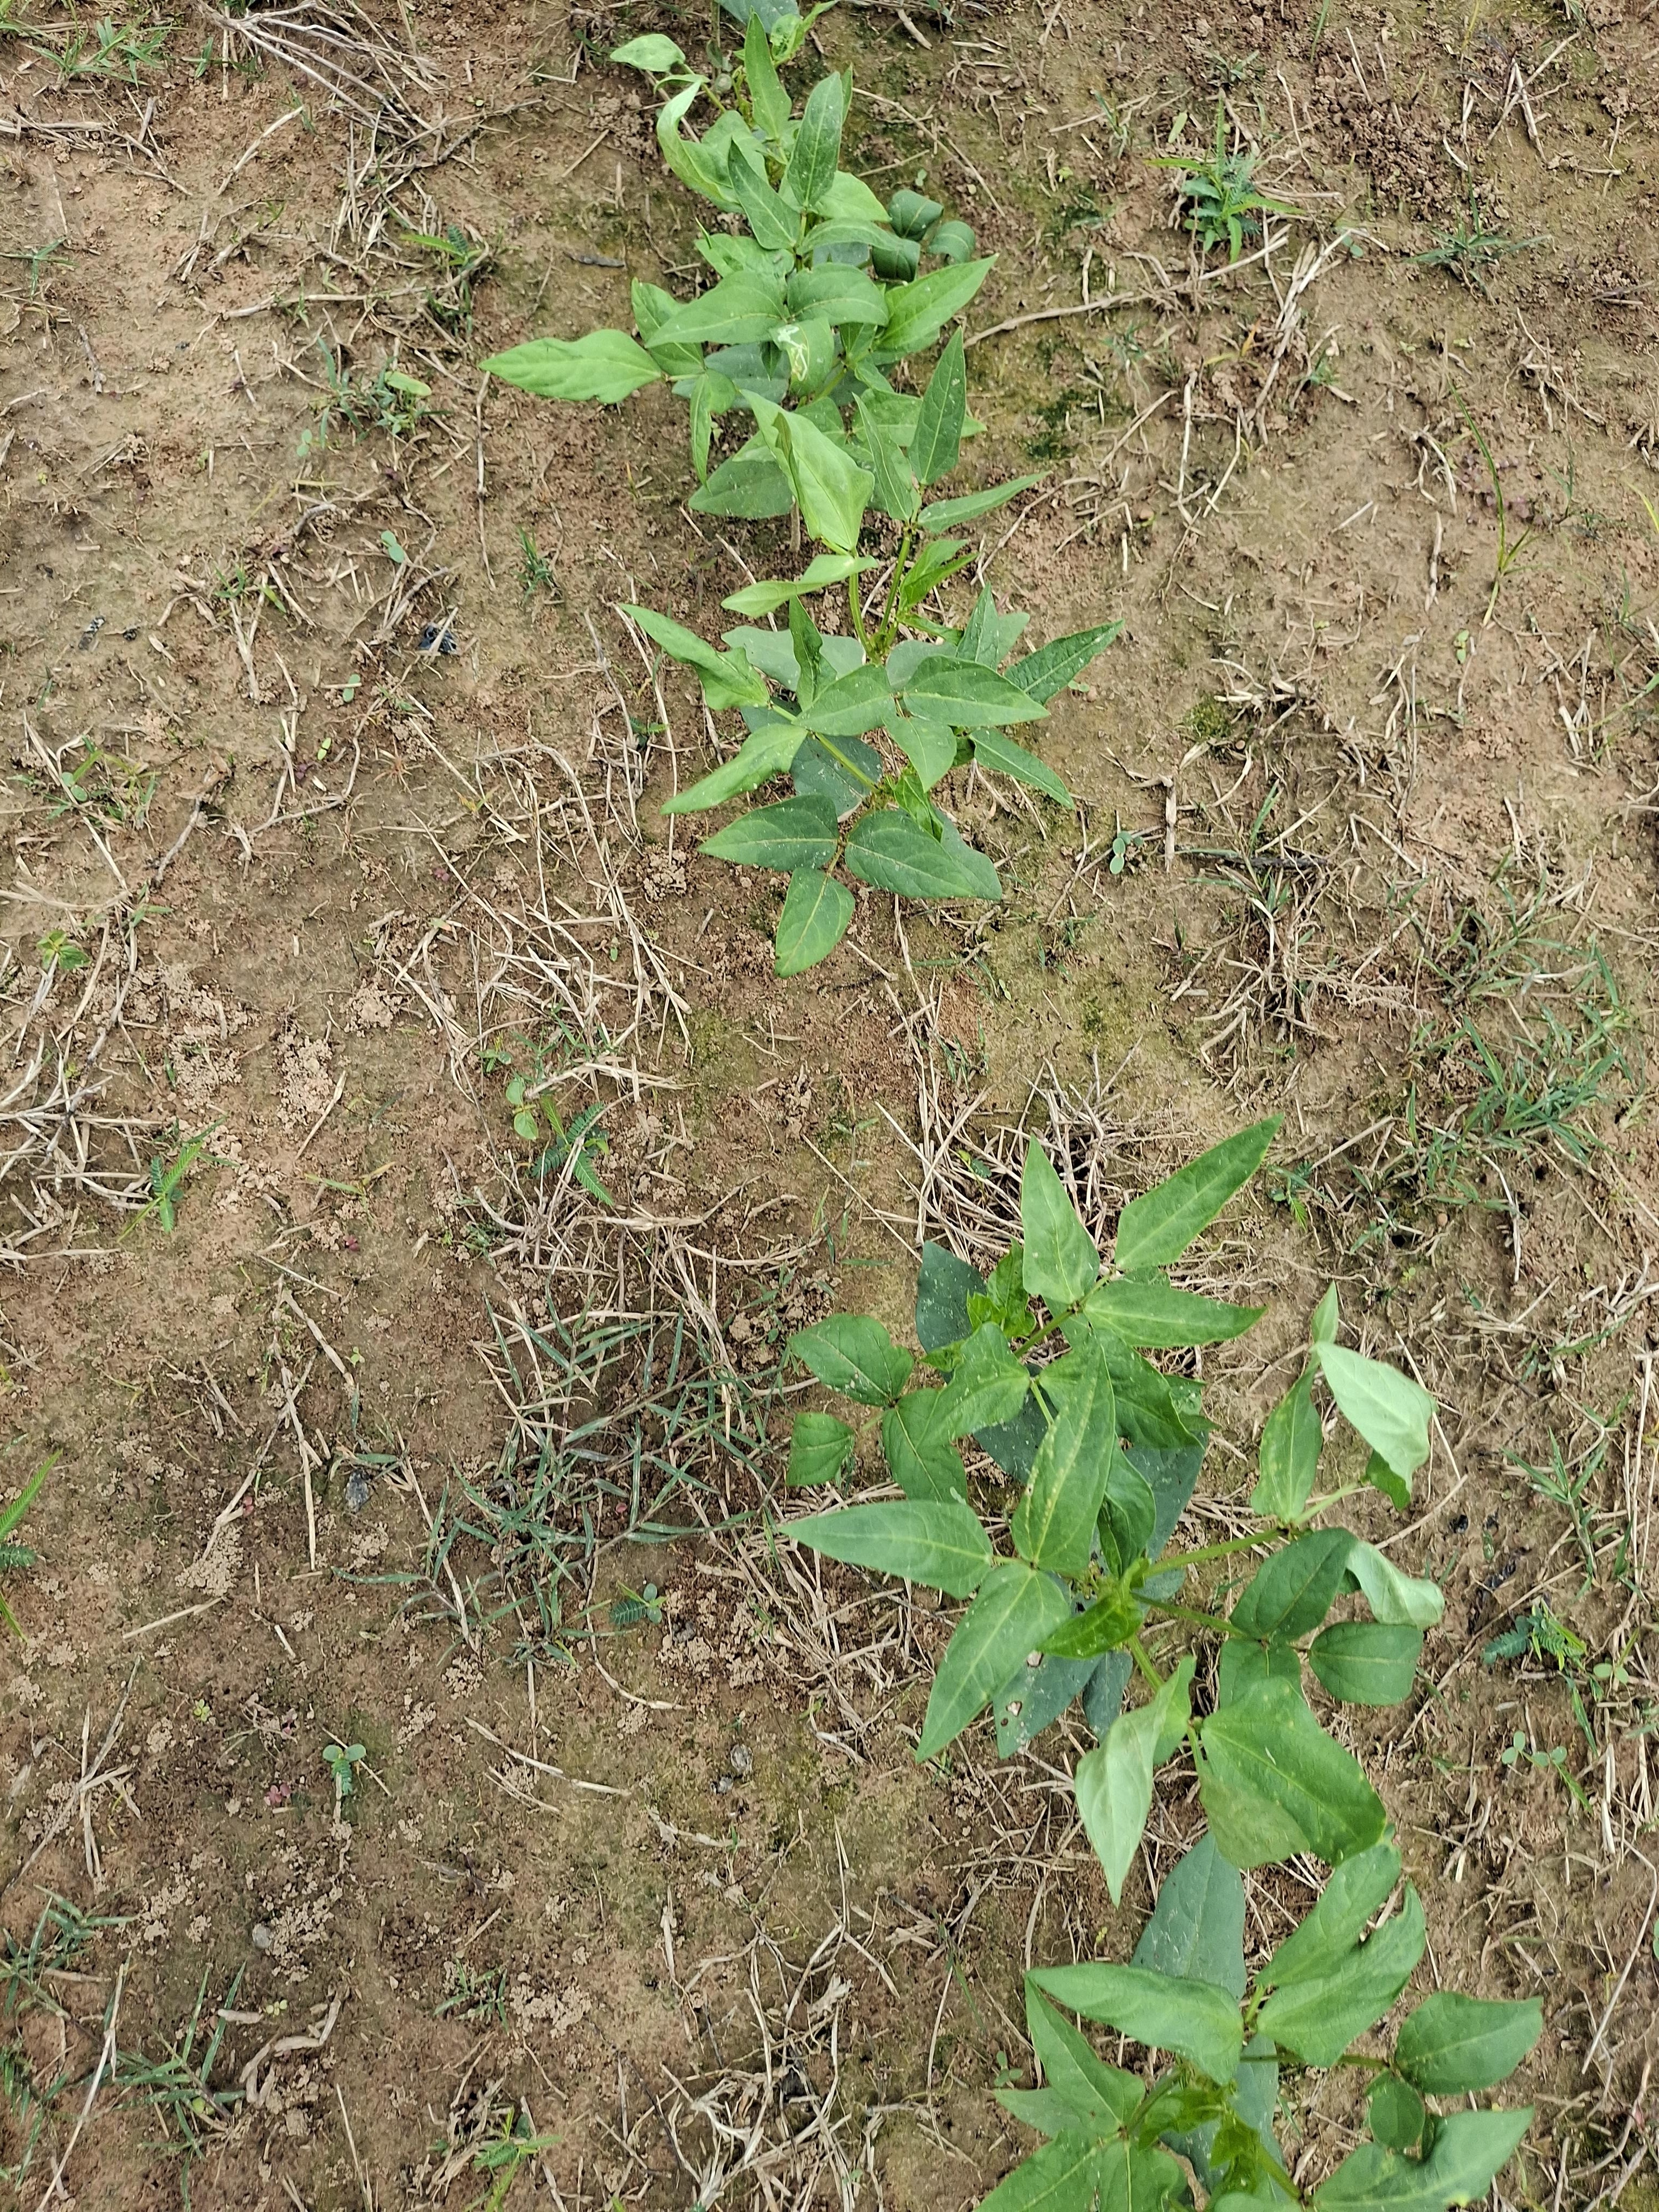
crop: cowpea
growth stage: emergence
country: Nigeria
